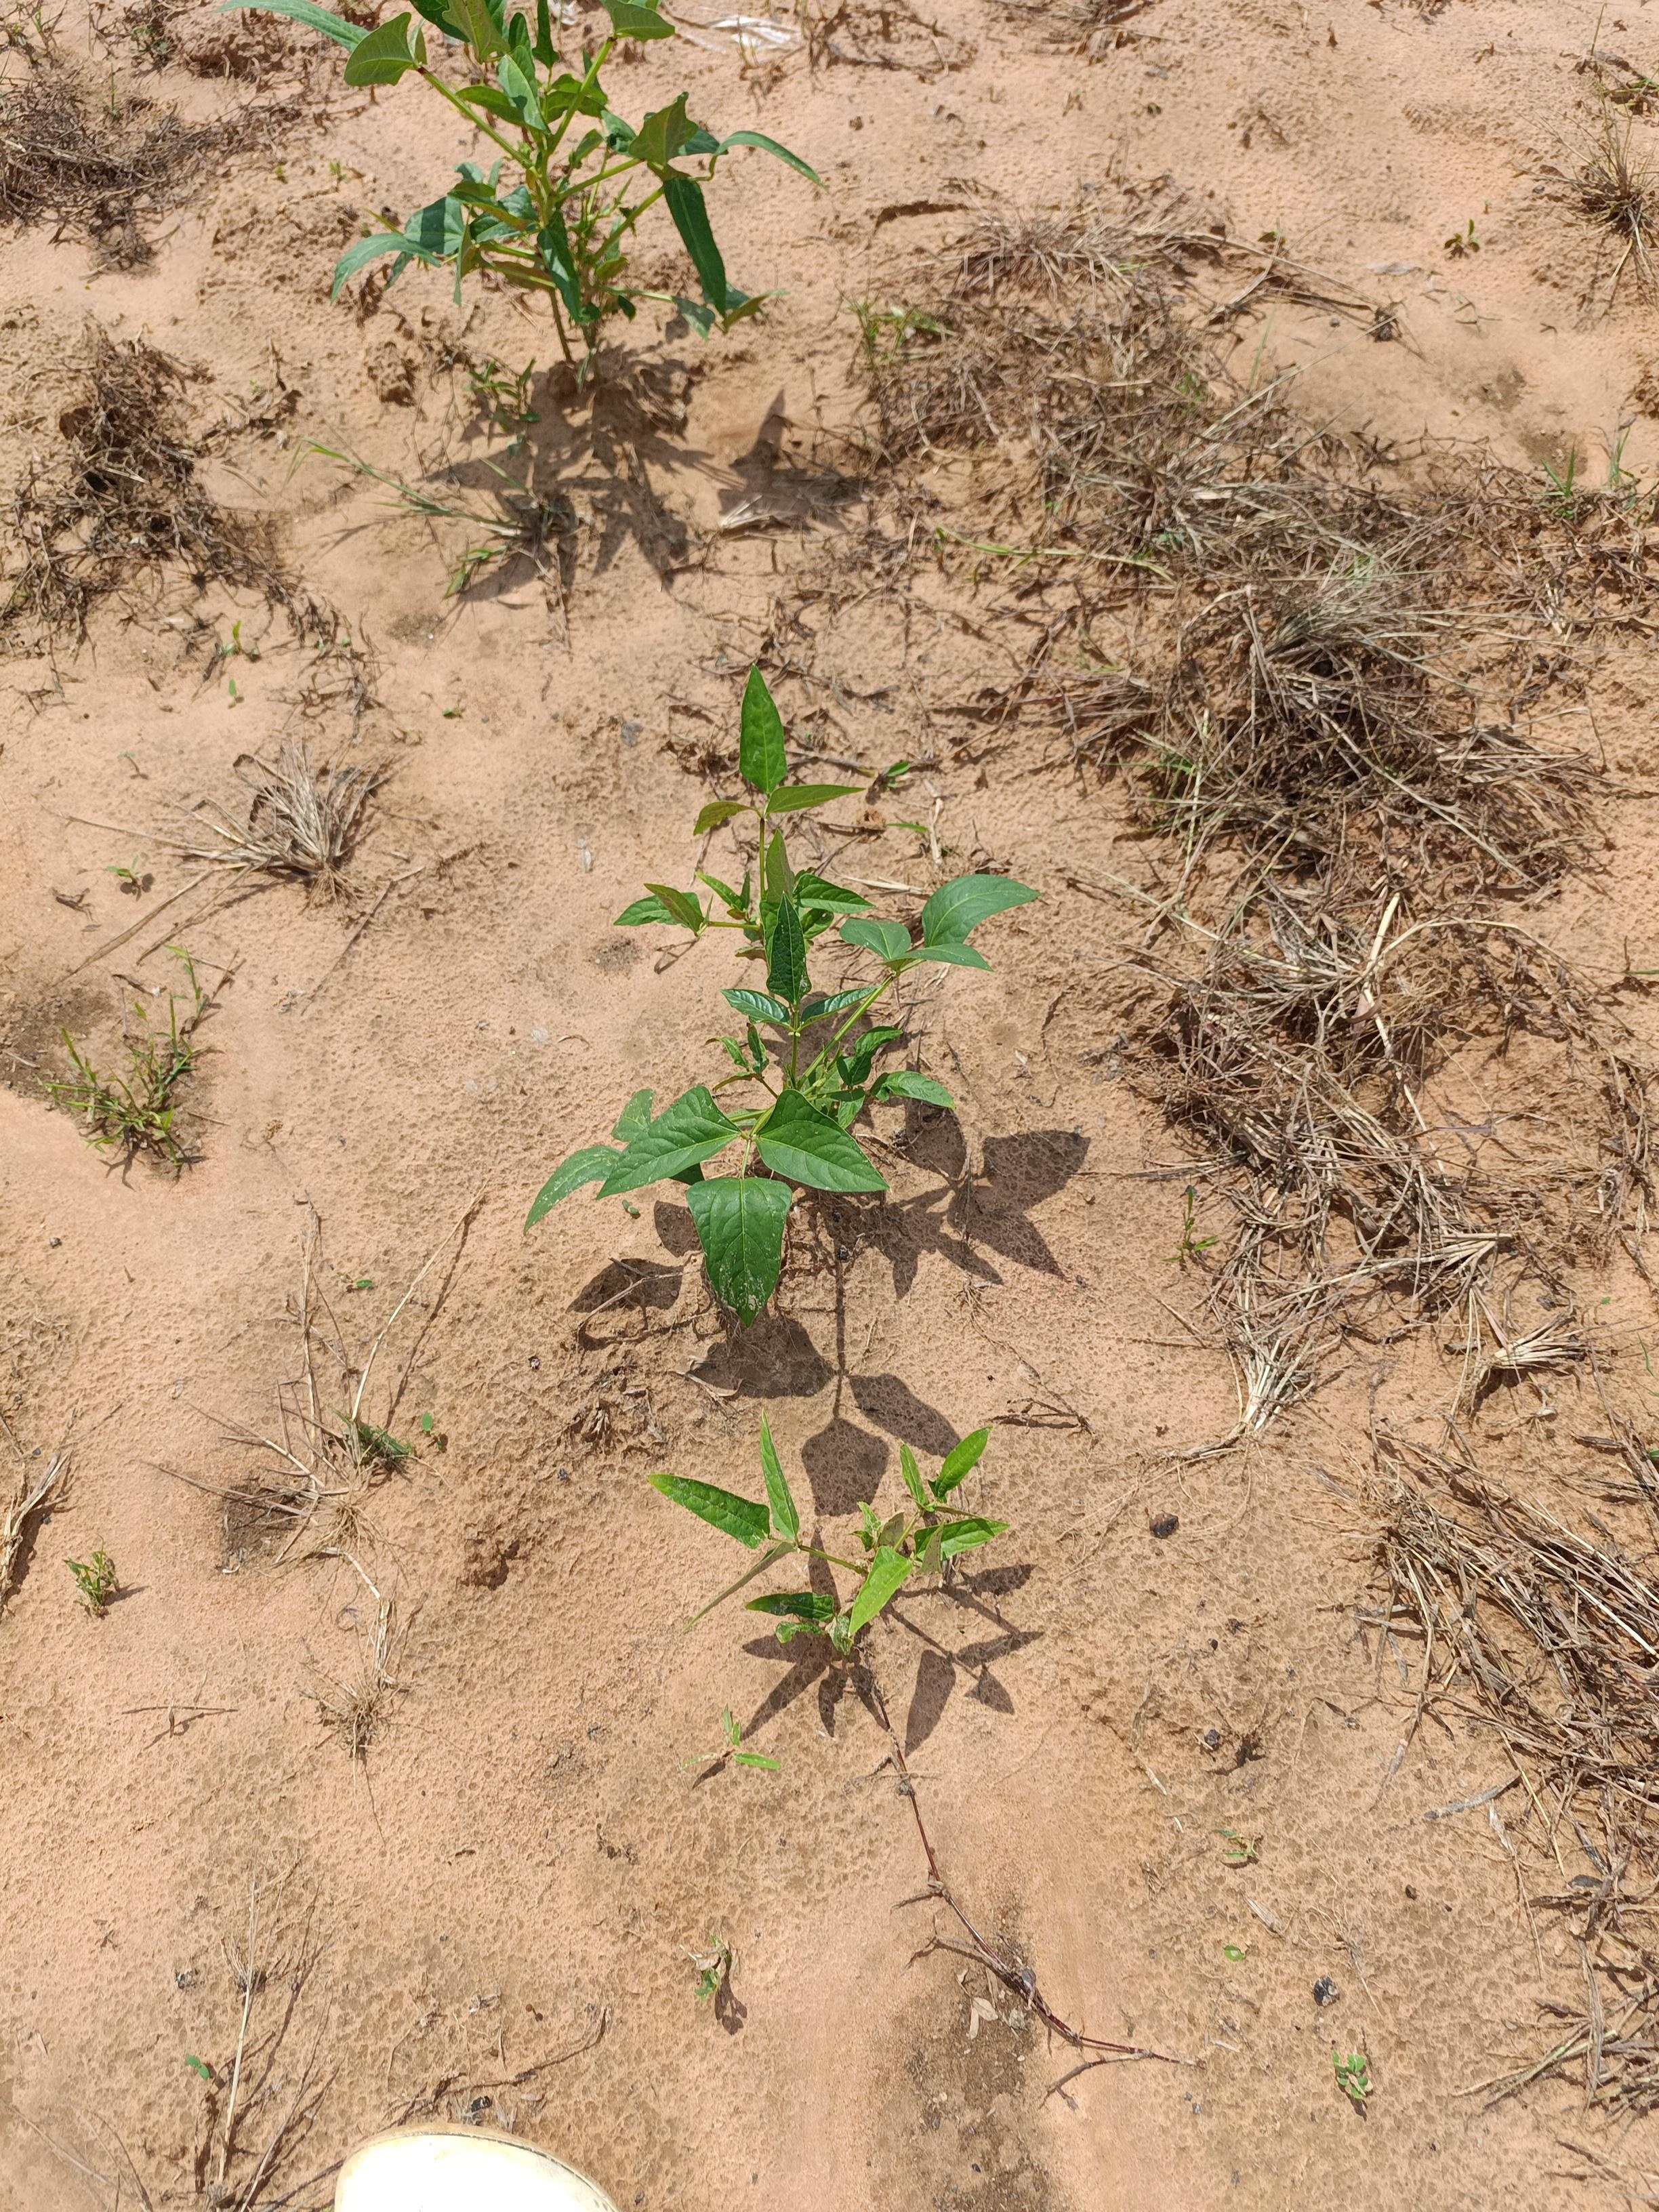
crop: cowpea
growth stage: emergence
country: Nigeria
